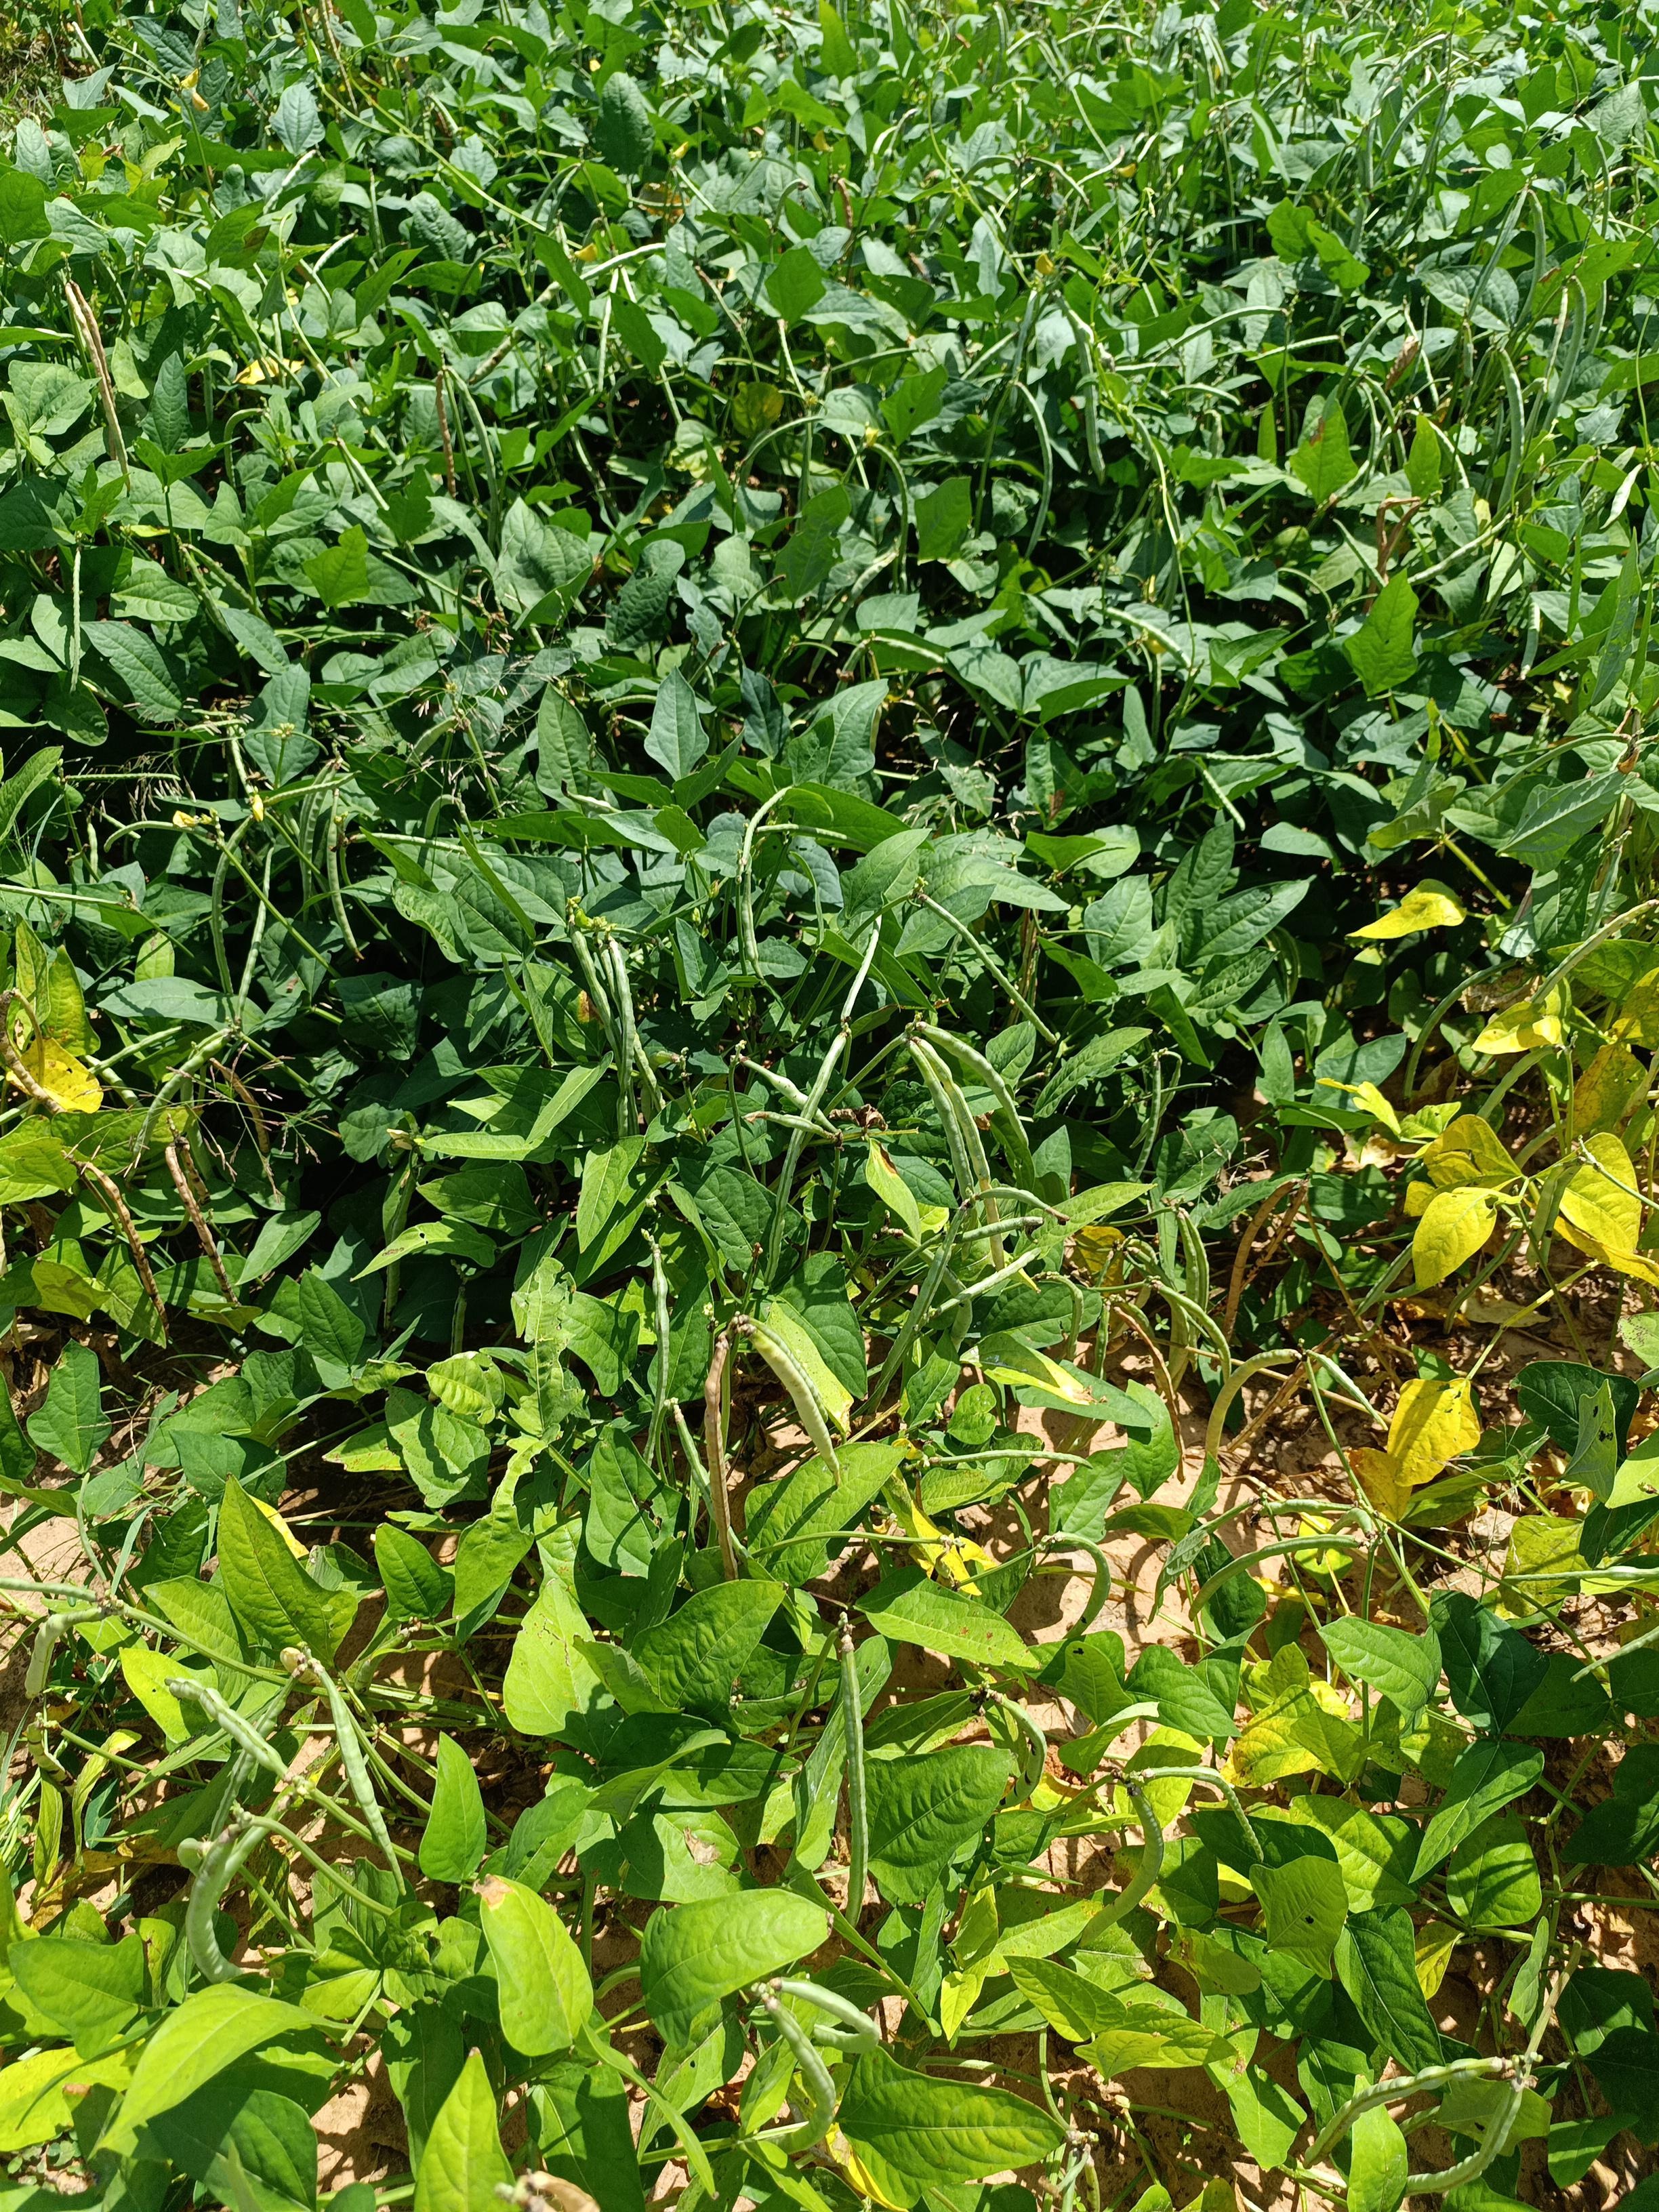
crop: cowpea
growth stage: maturity
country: Nigeria
